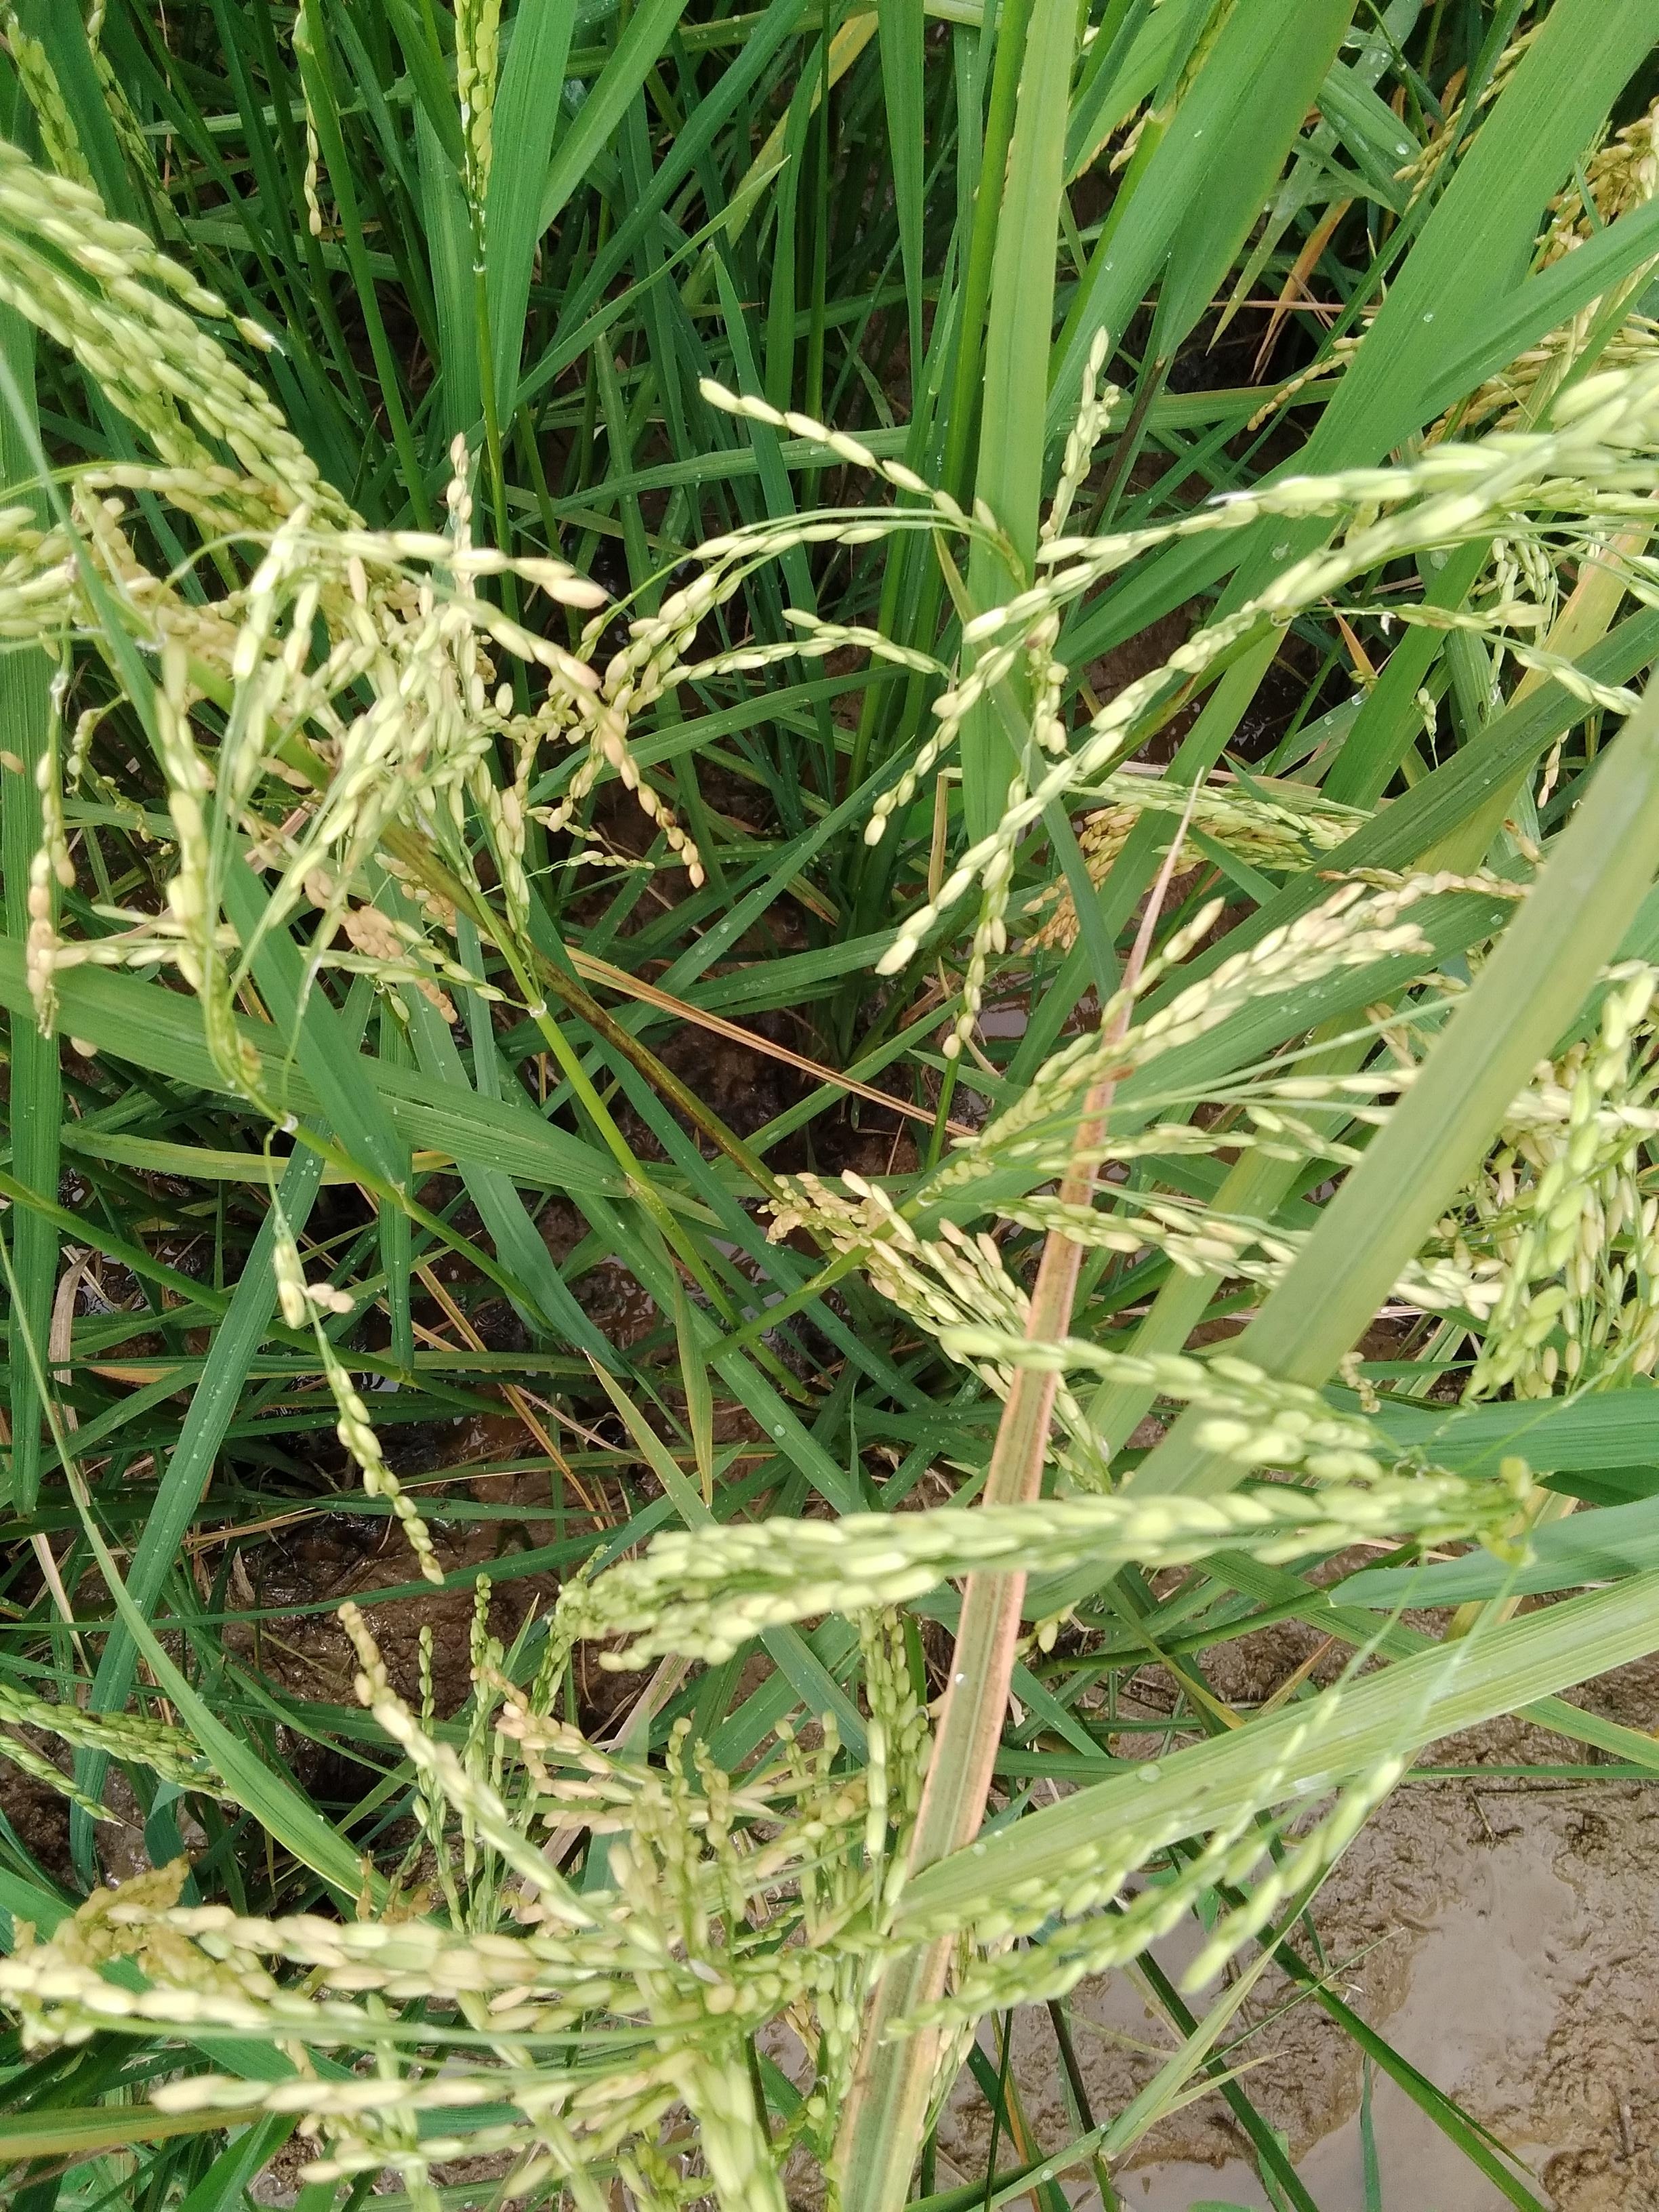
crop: rice
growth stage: ripening
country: Nigeria
